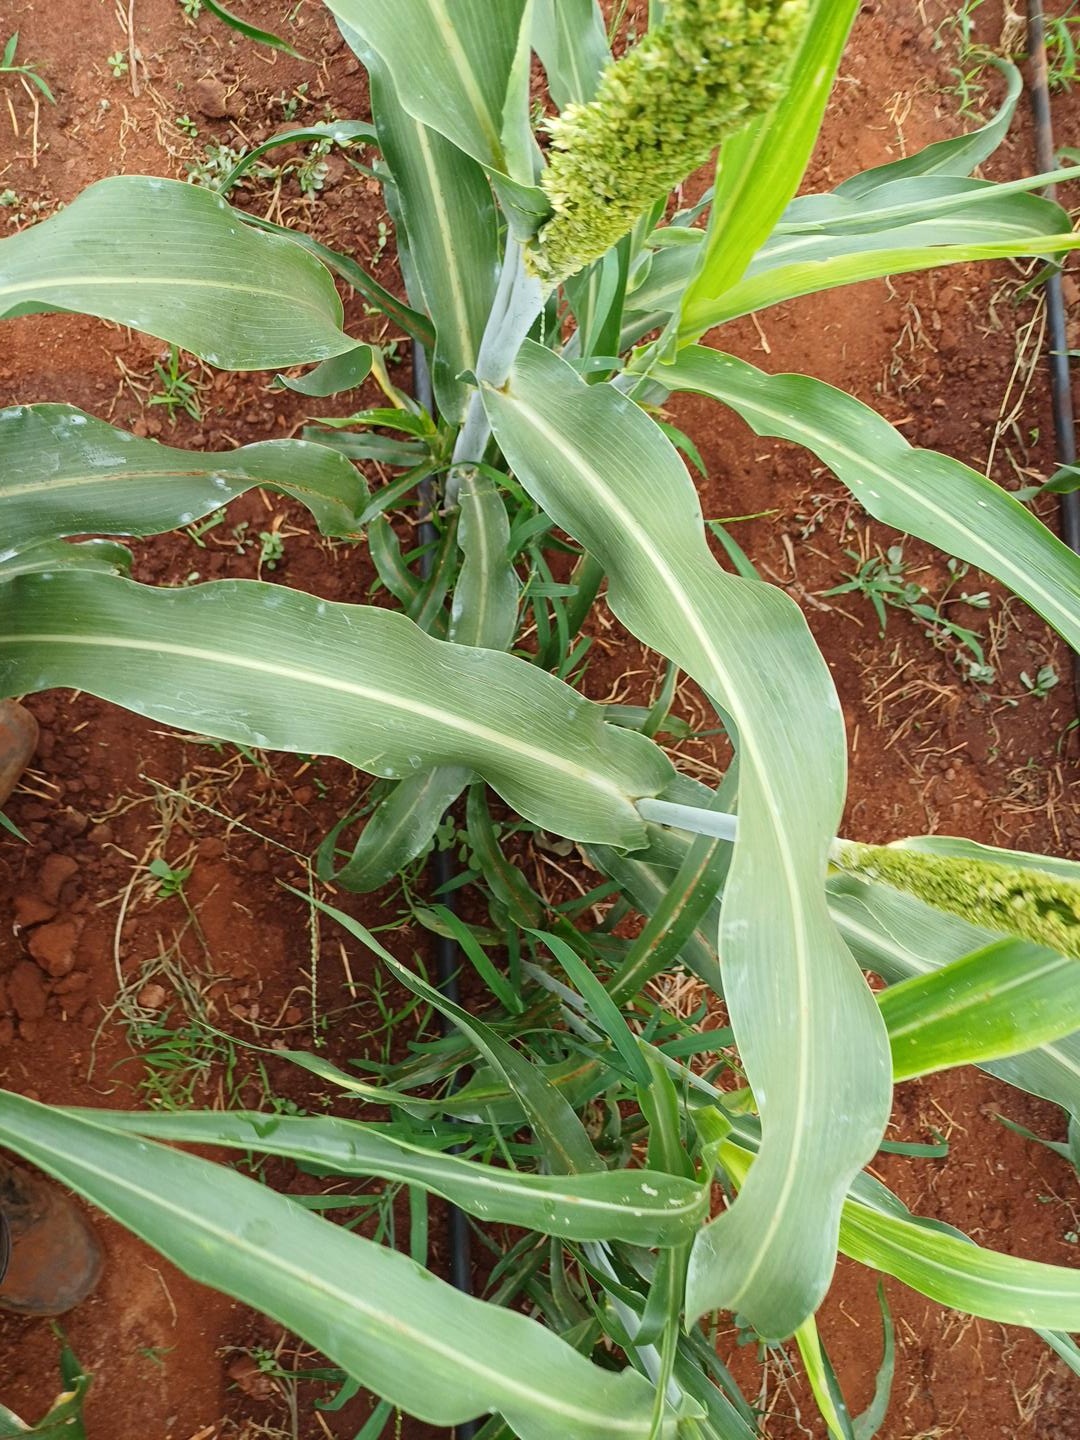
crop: sorghum
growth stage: heading tuber
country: Kenya
